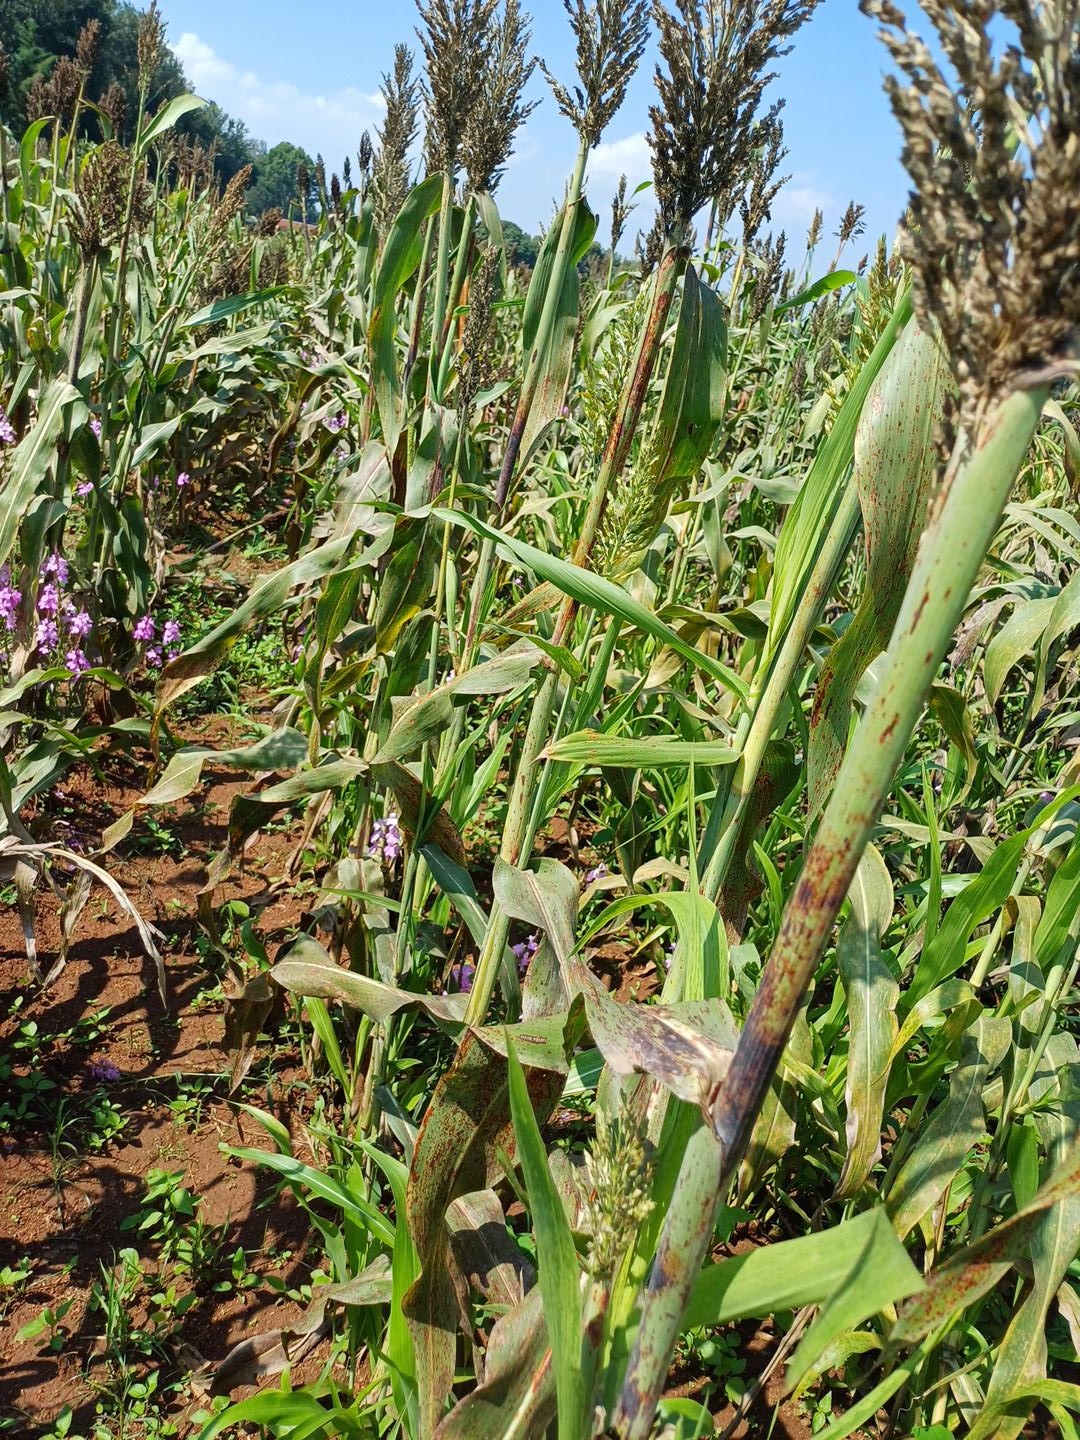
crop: sorghum
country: Kenya
